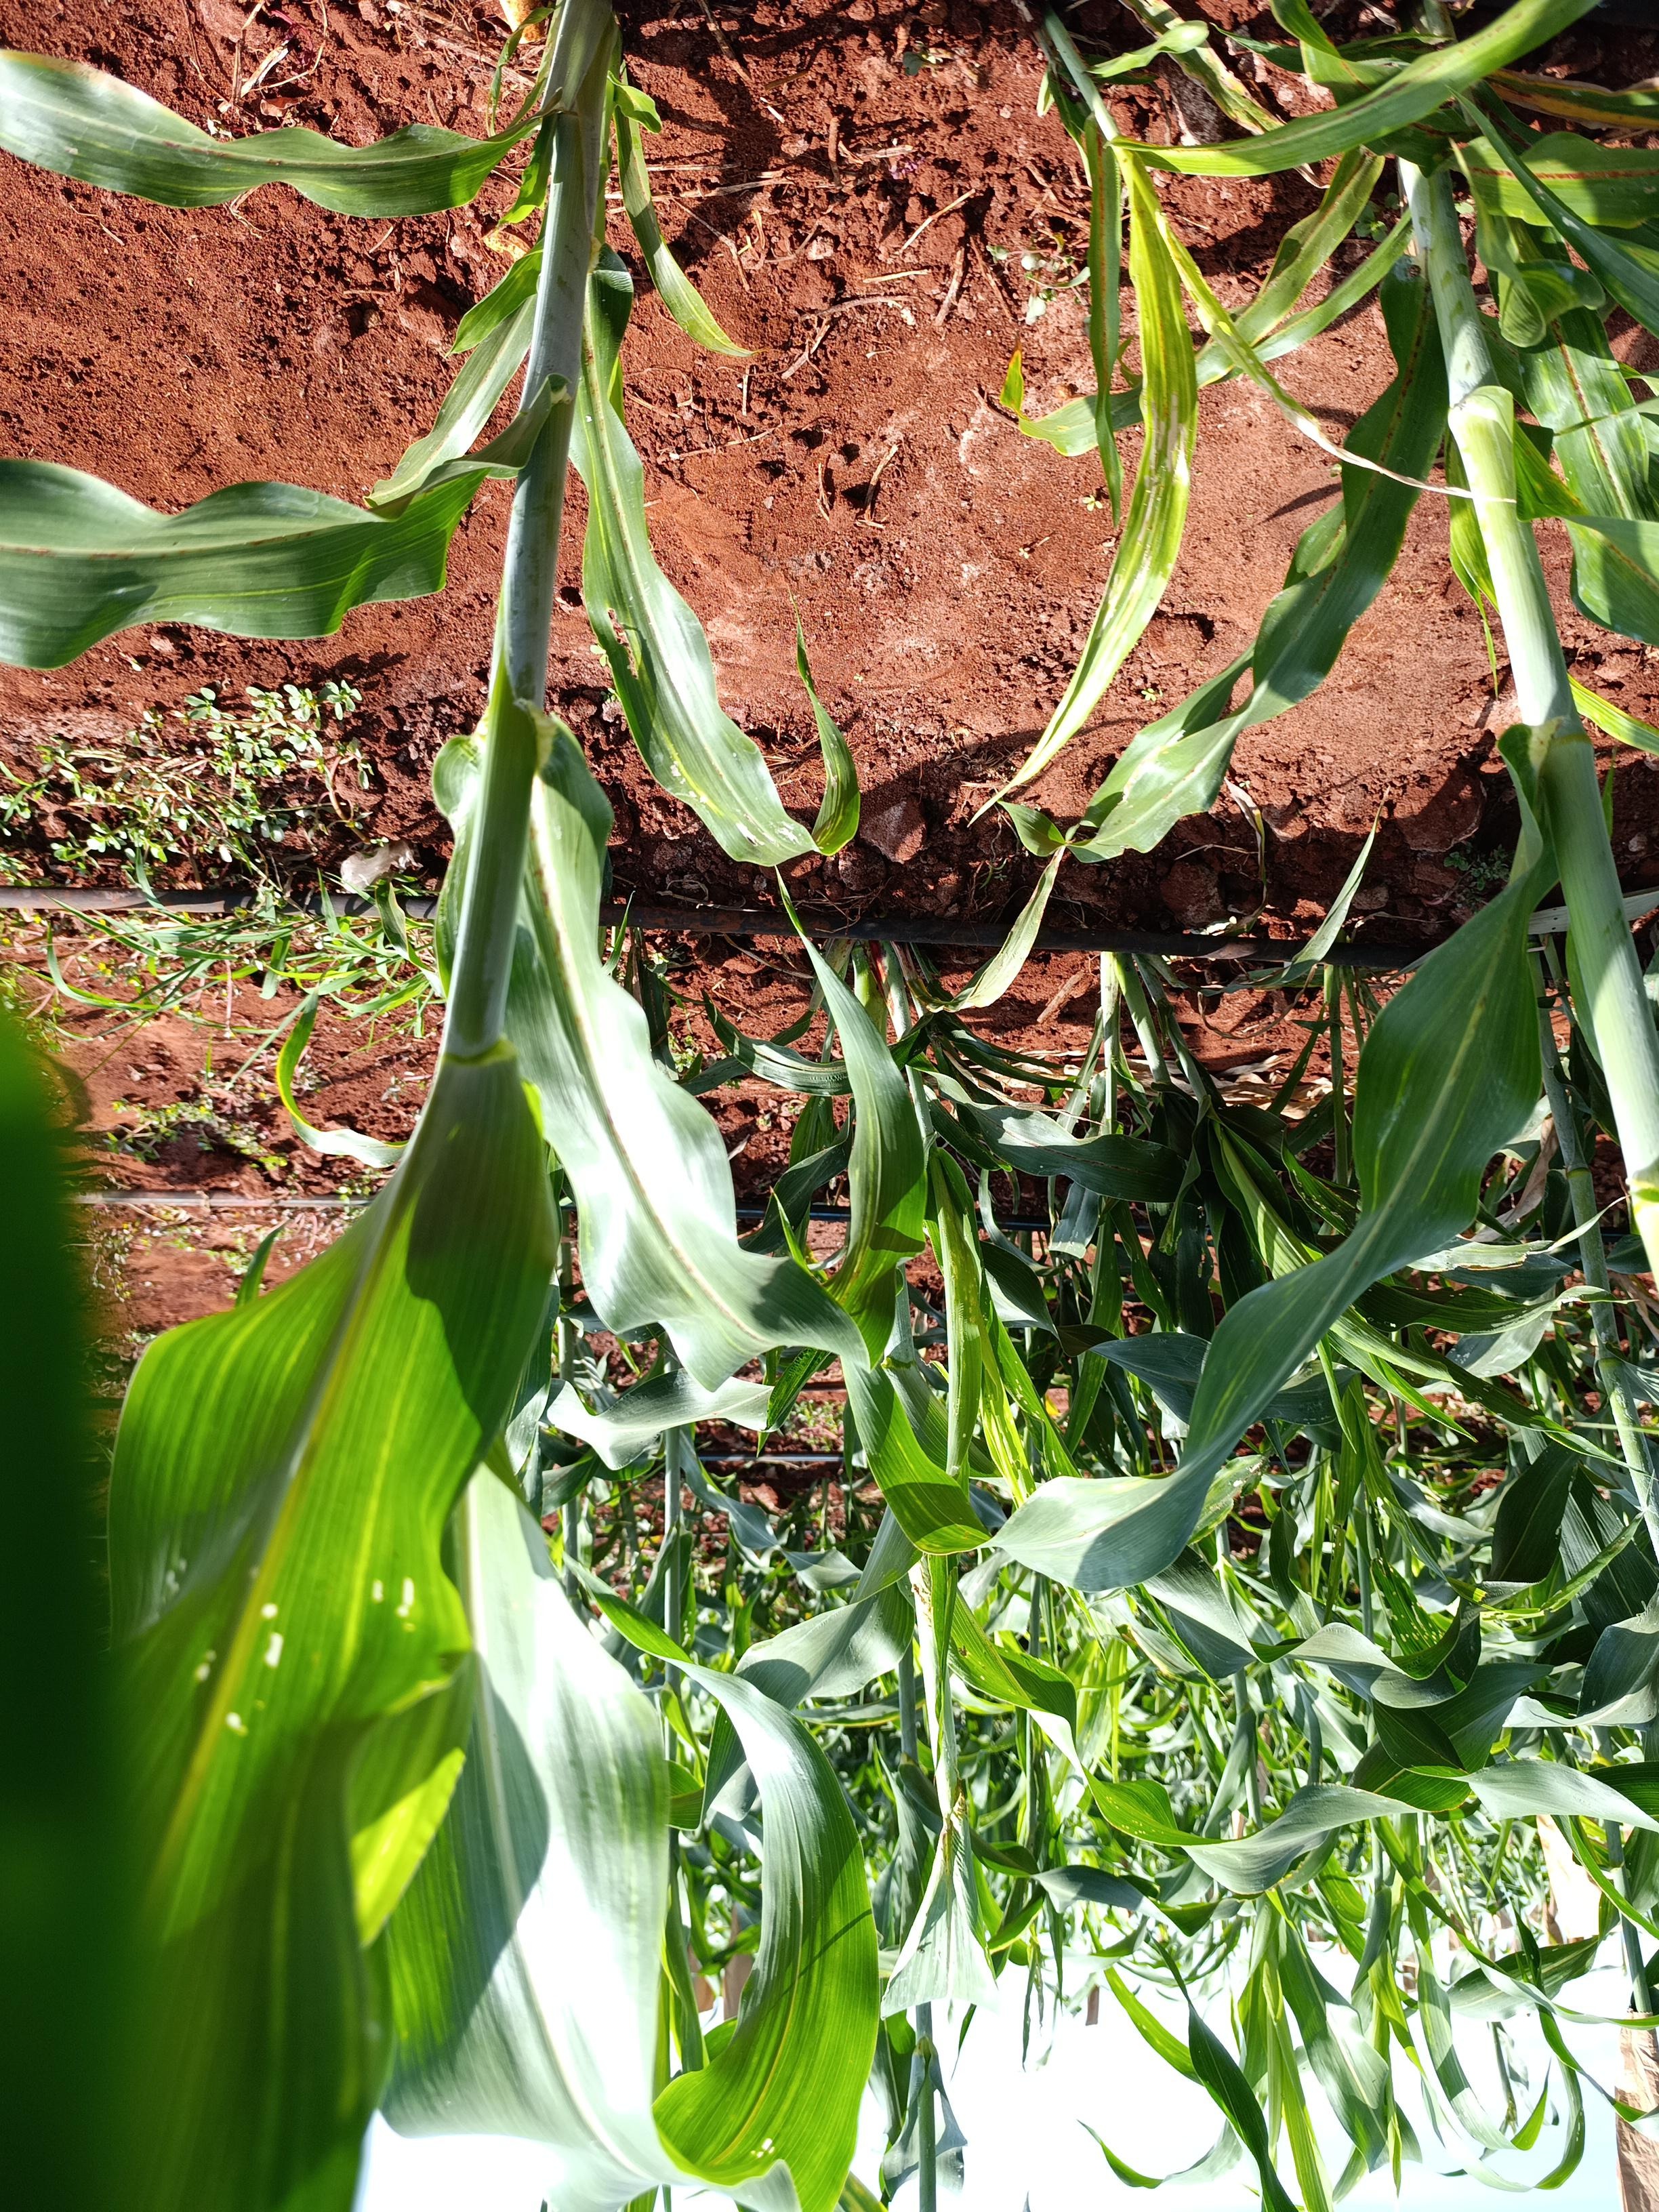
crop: sorghum
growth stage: heading tuber
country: Kenya
